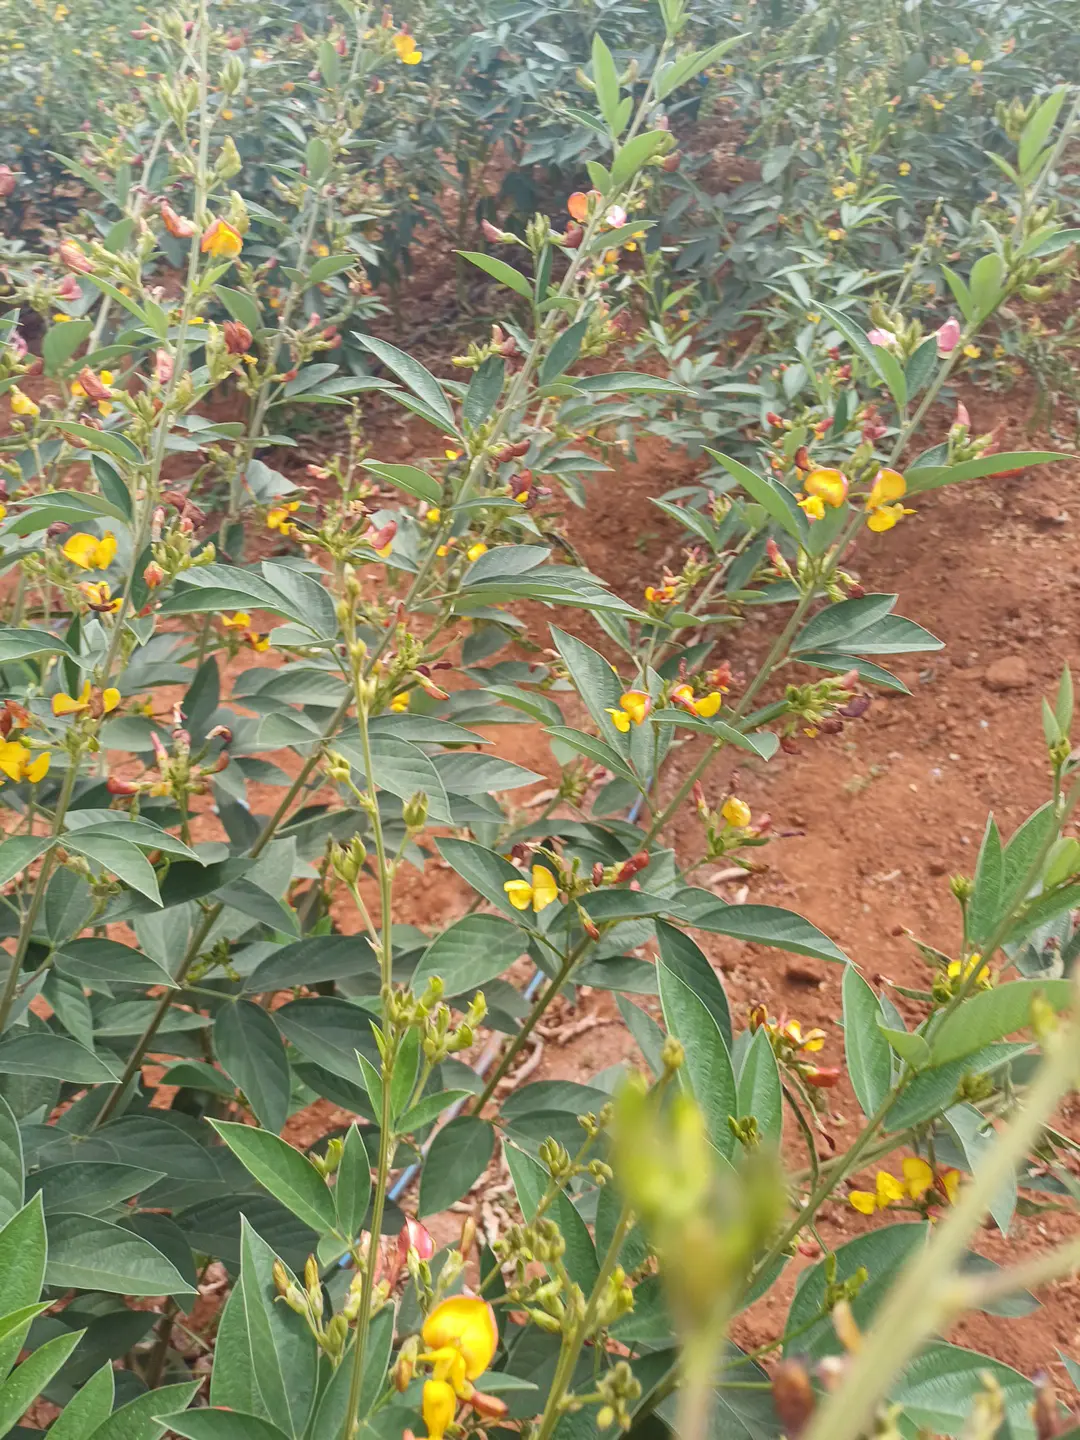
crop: pigeonpea
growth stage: development pod
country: Kenya
